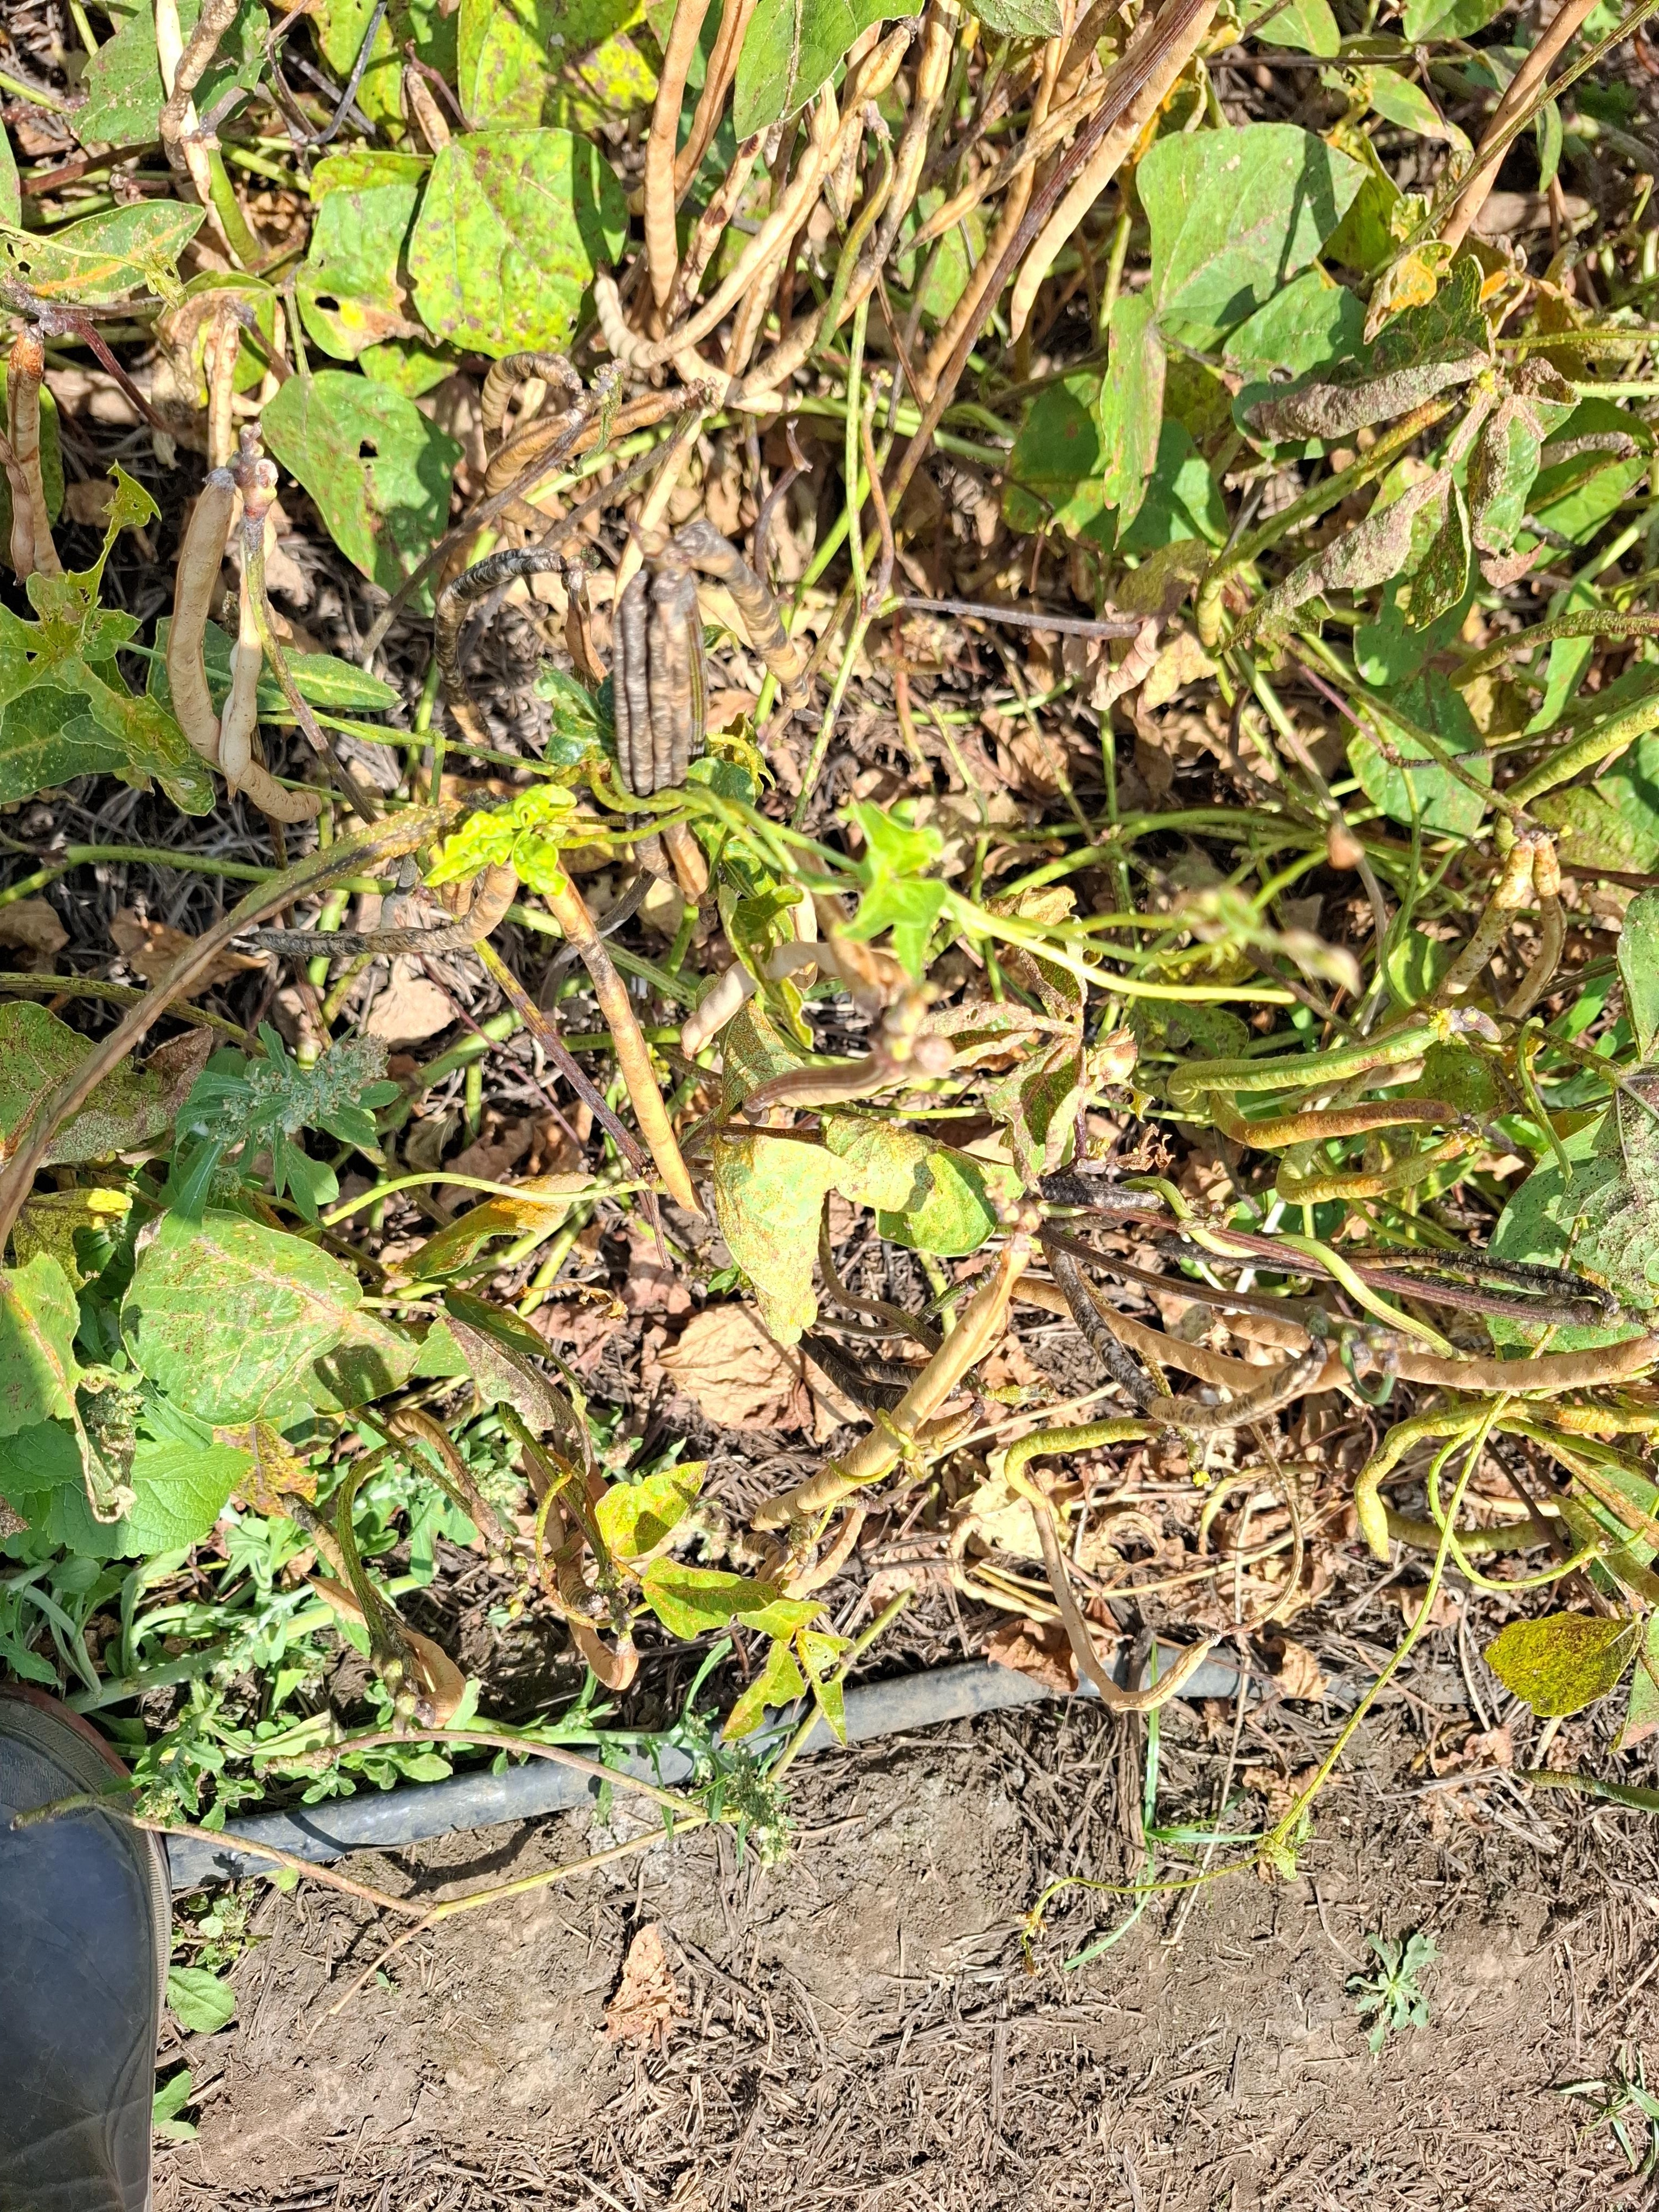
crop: cowpea
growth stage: development pod
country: Tanzania
